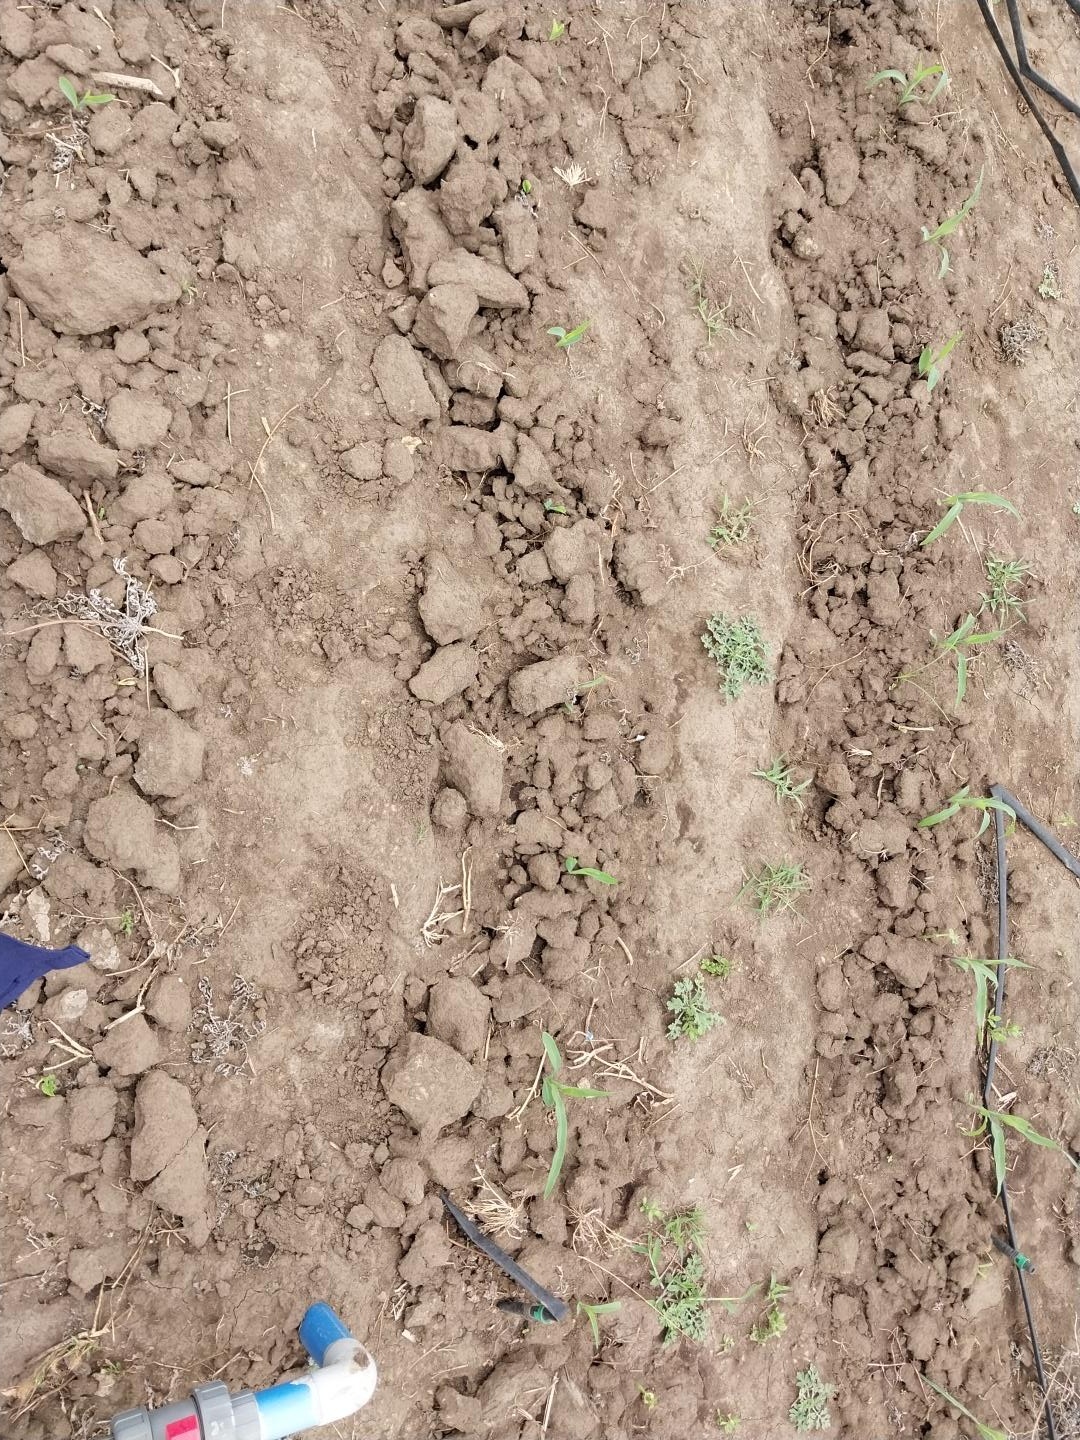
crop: maize
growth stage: emergence
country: Tanzania
